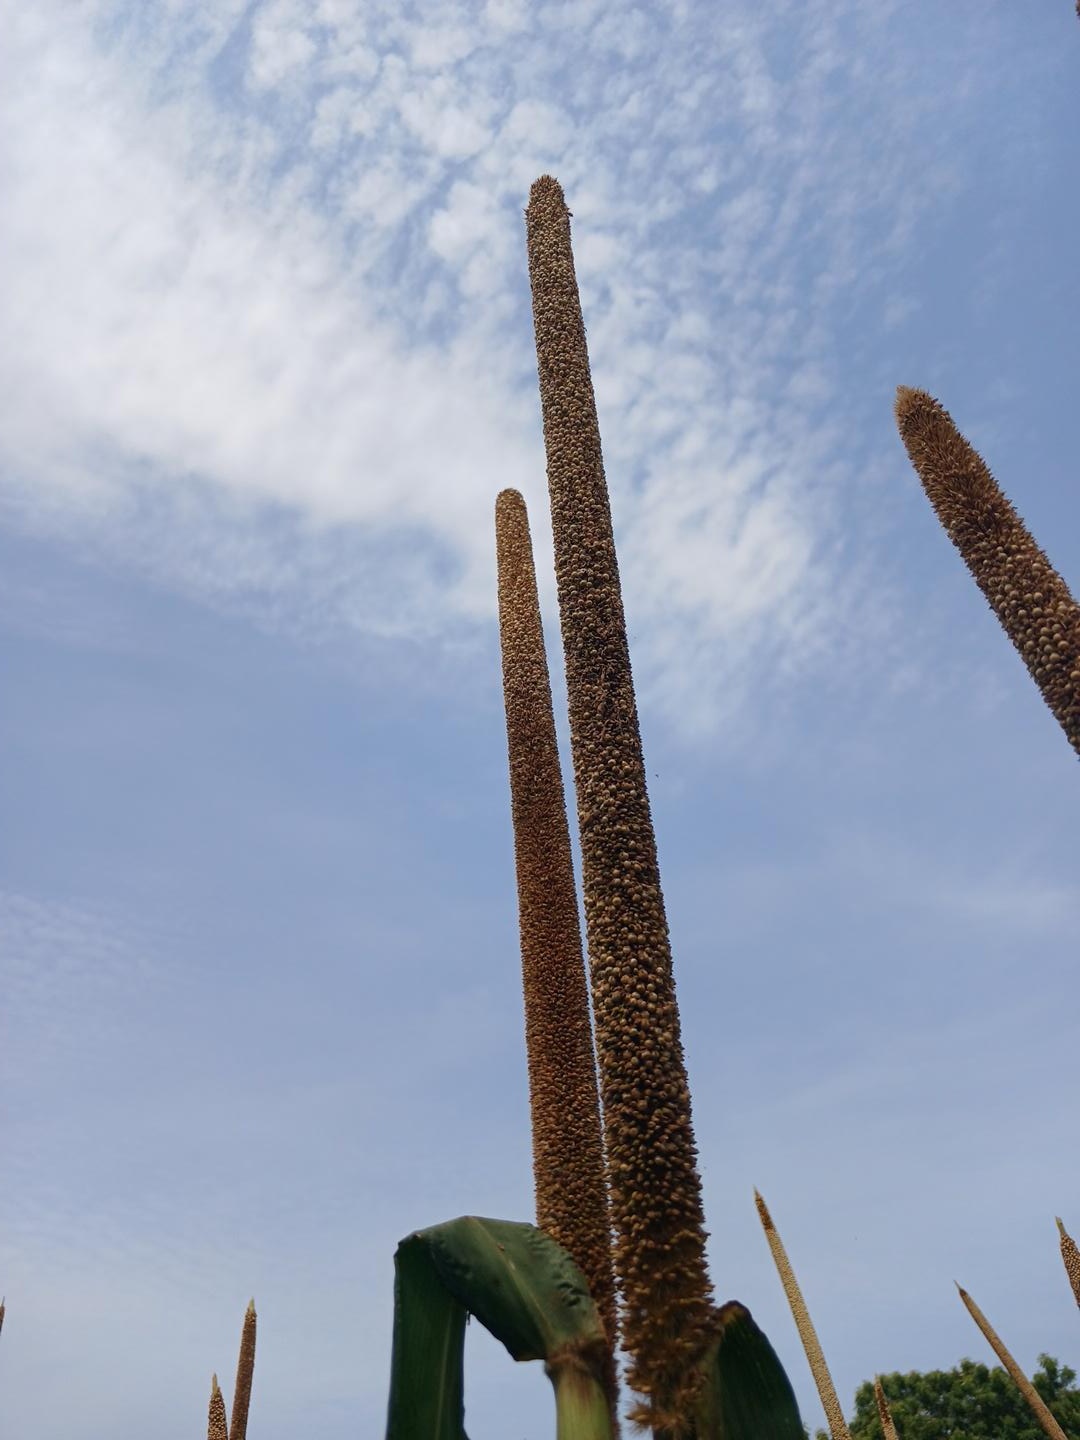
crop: pearl millet
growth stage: maturity
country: Senegal
